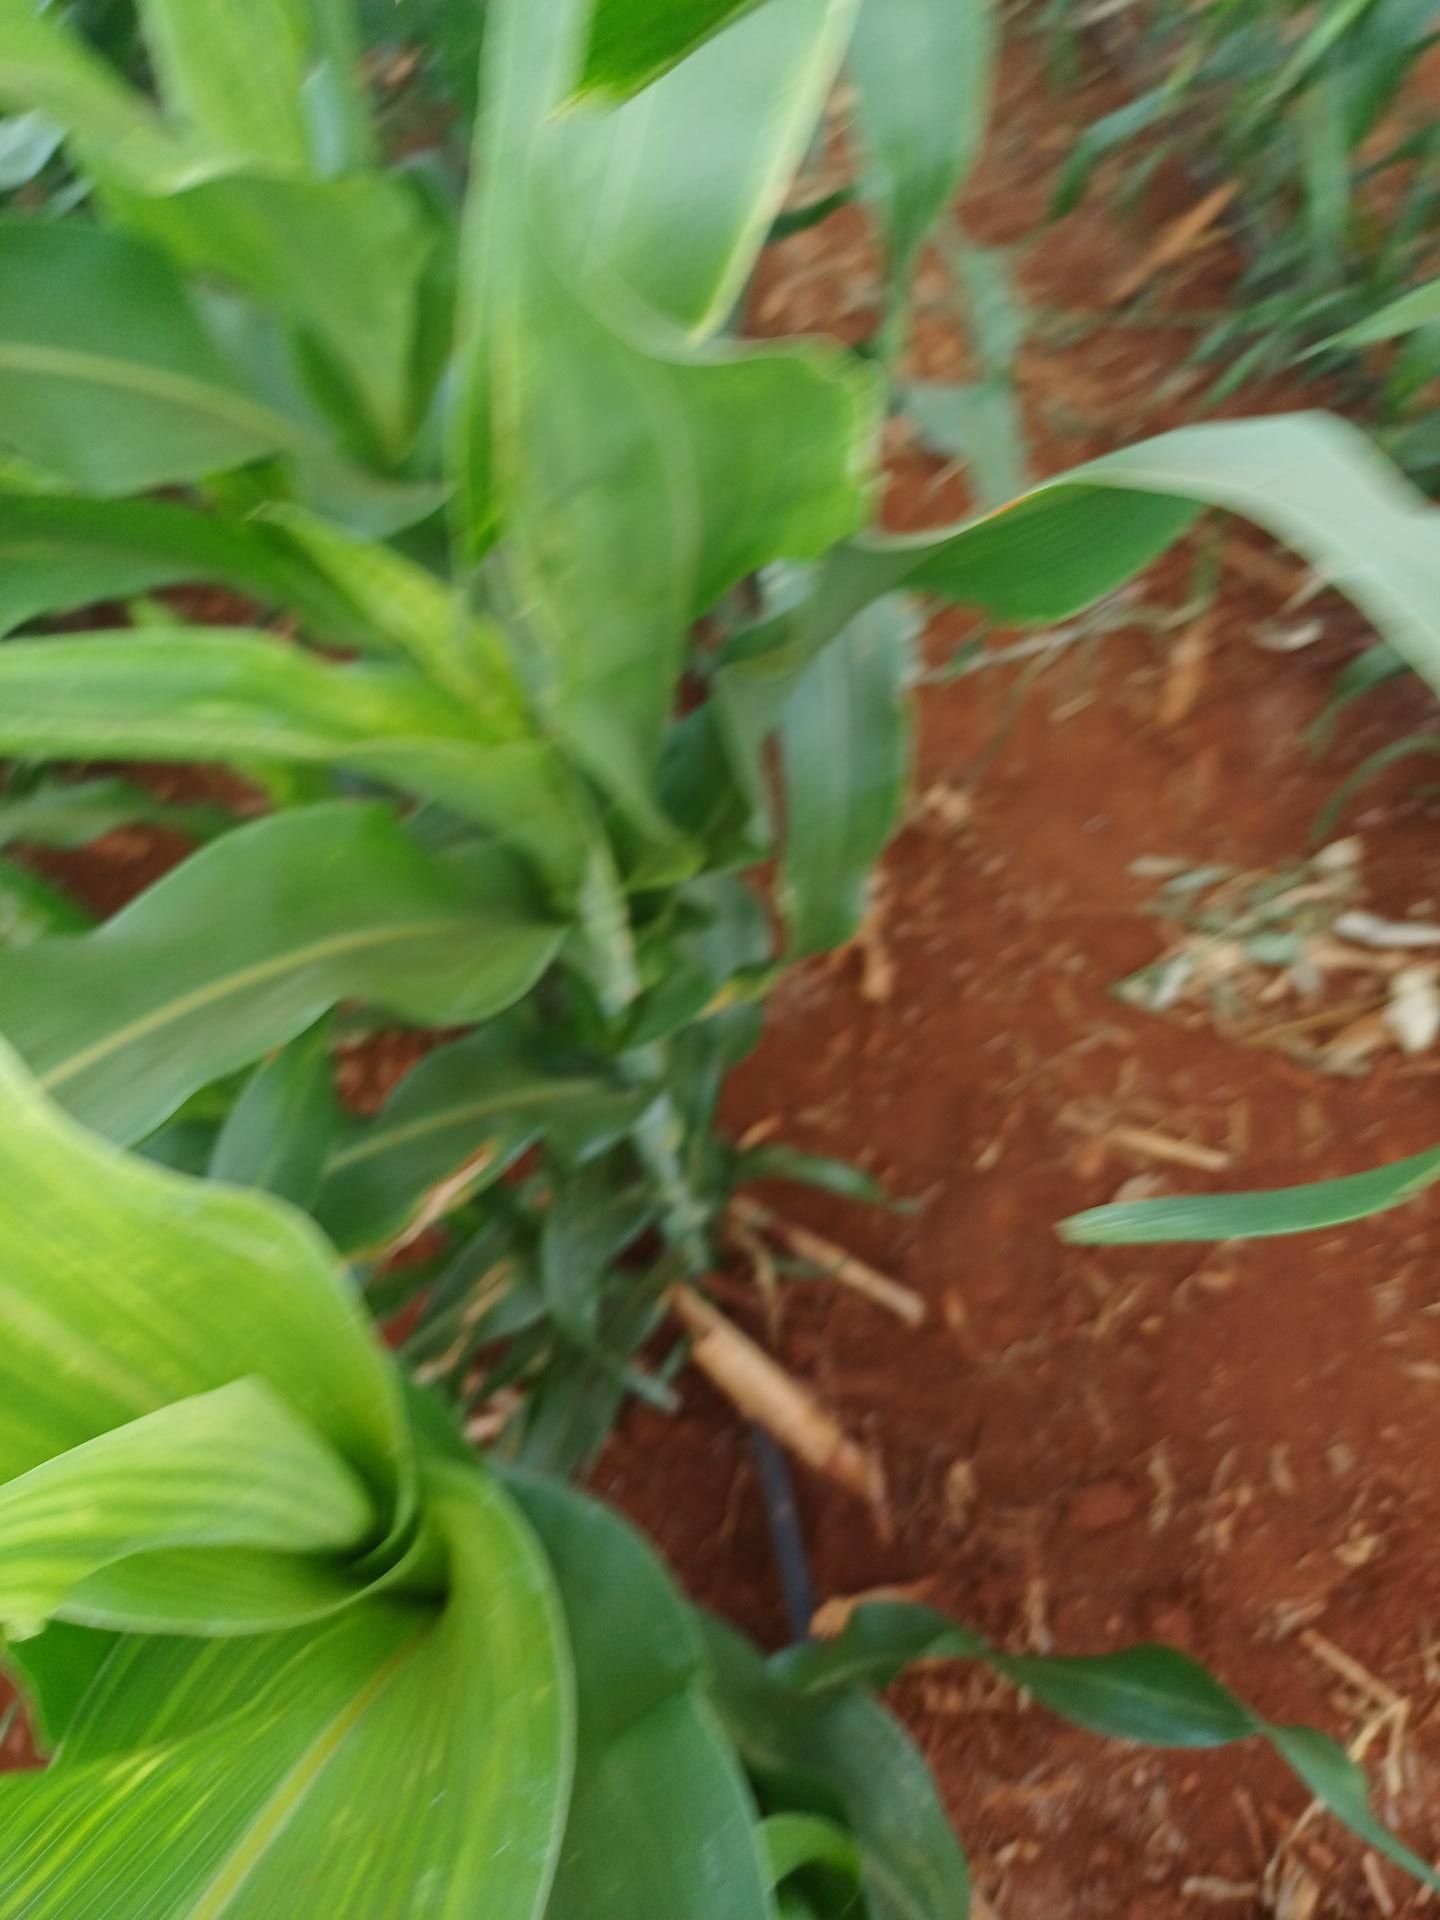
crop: sorghum
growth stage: heading tuber
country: Kenya
